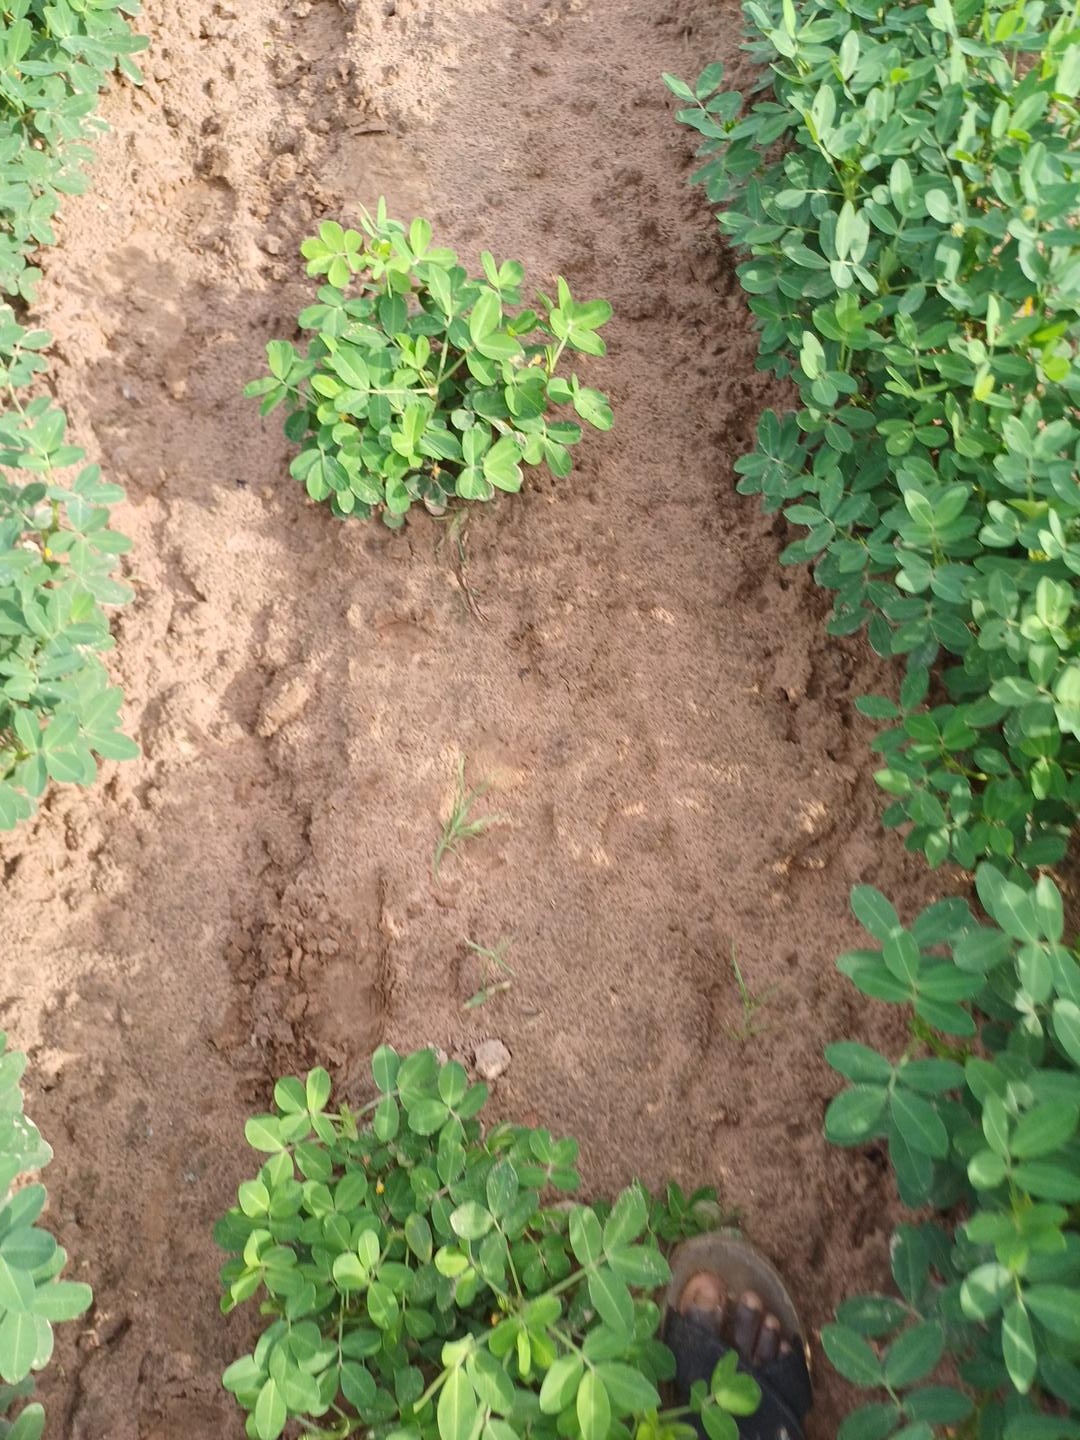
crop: groundnut
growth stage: flowering
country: Senegal
